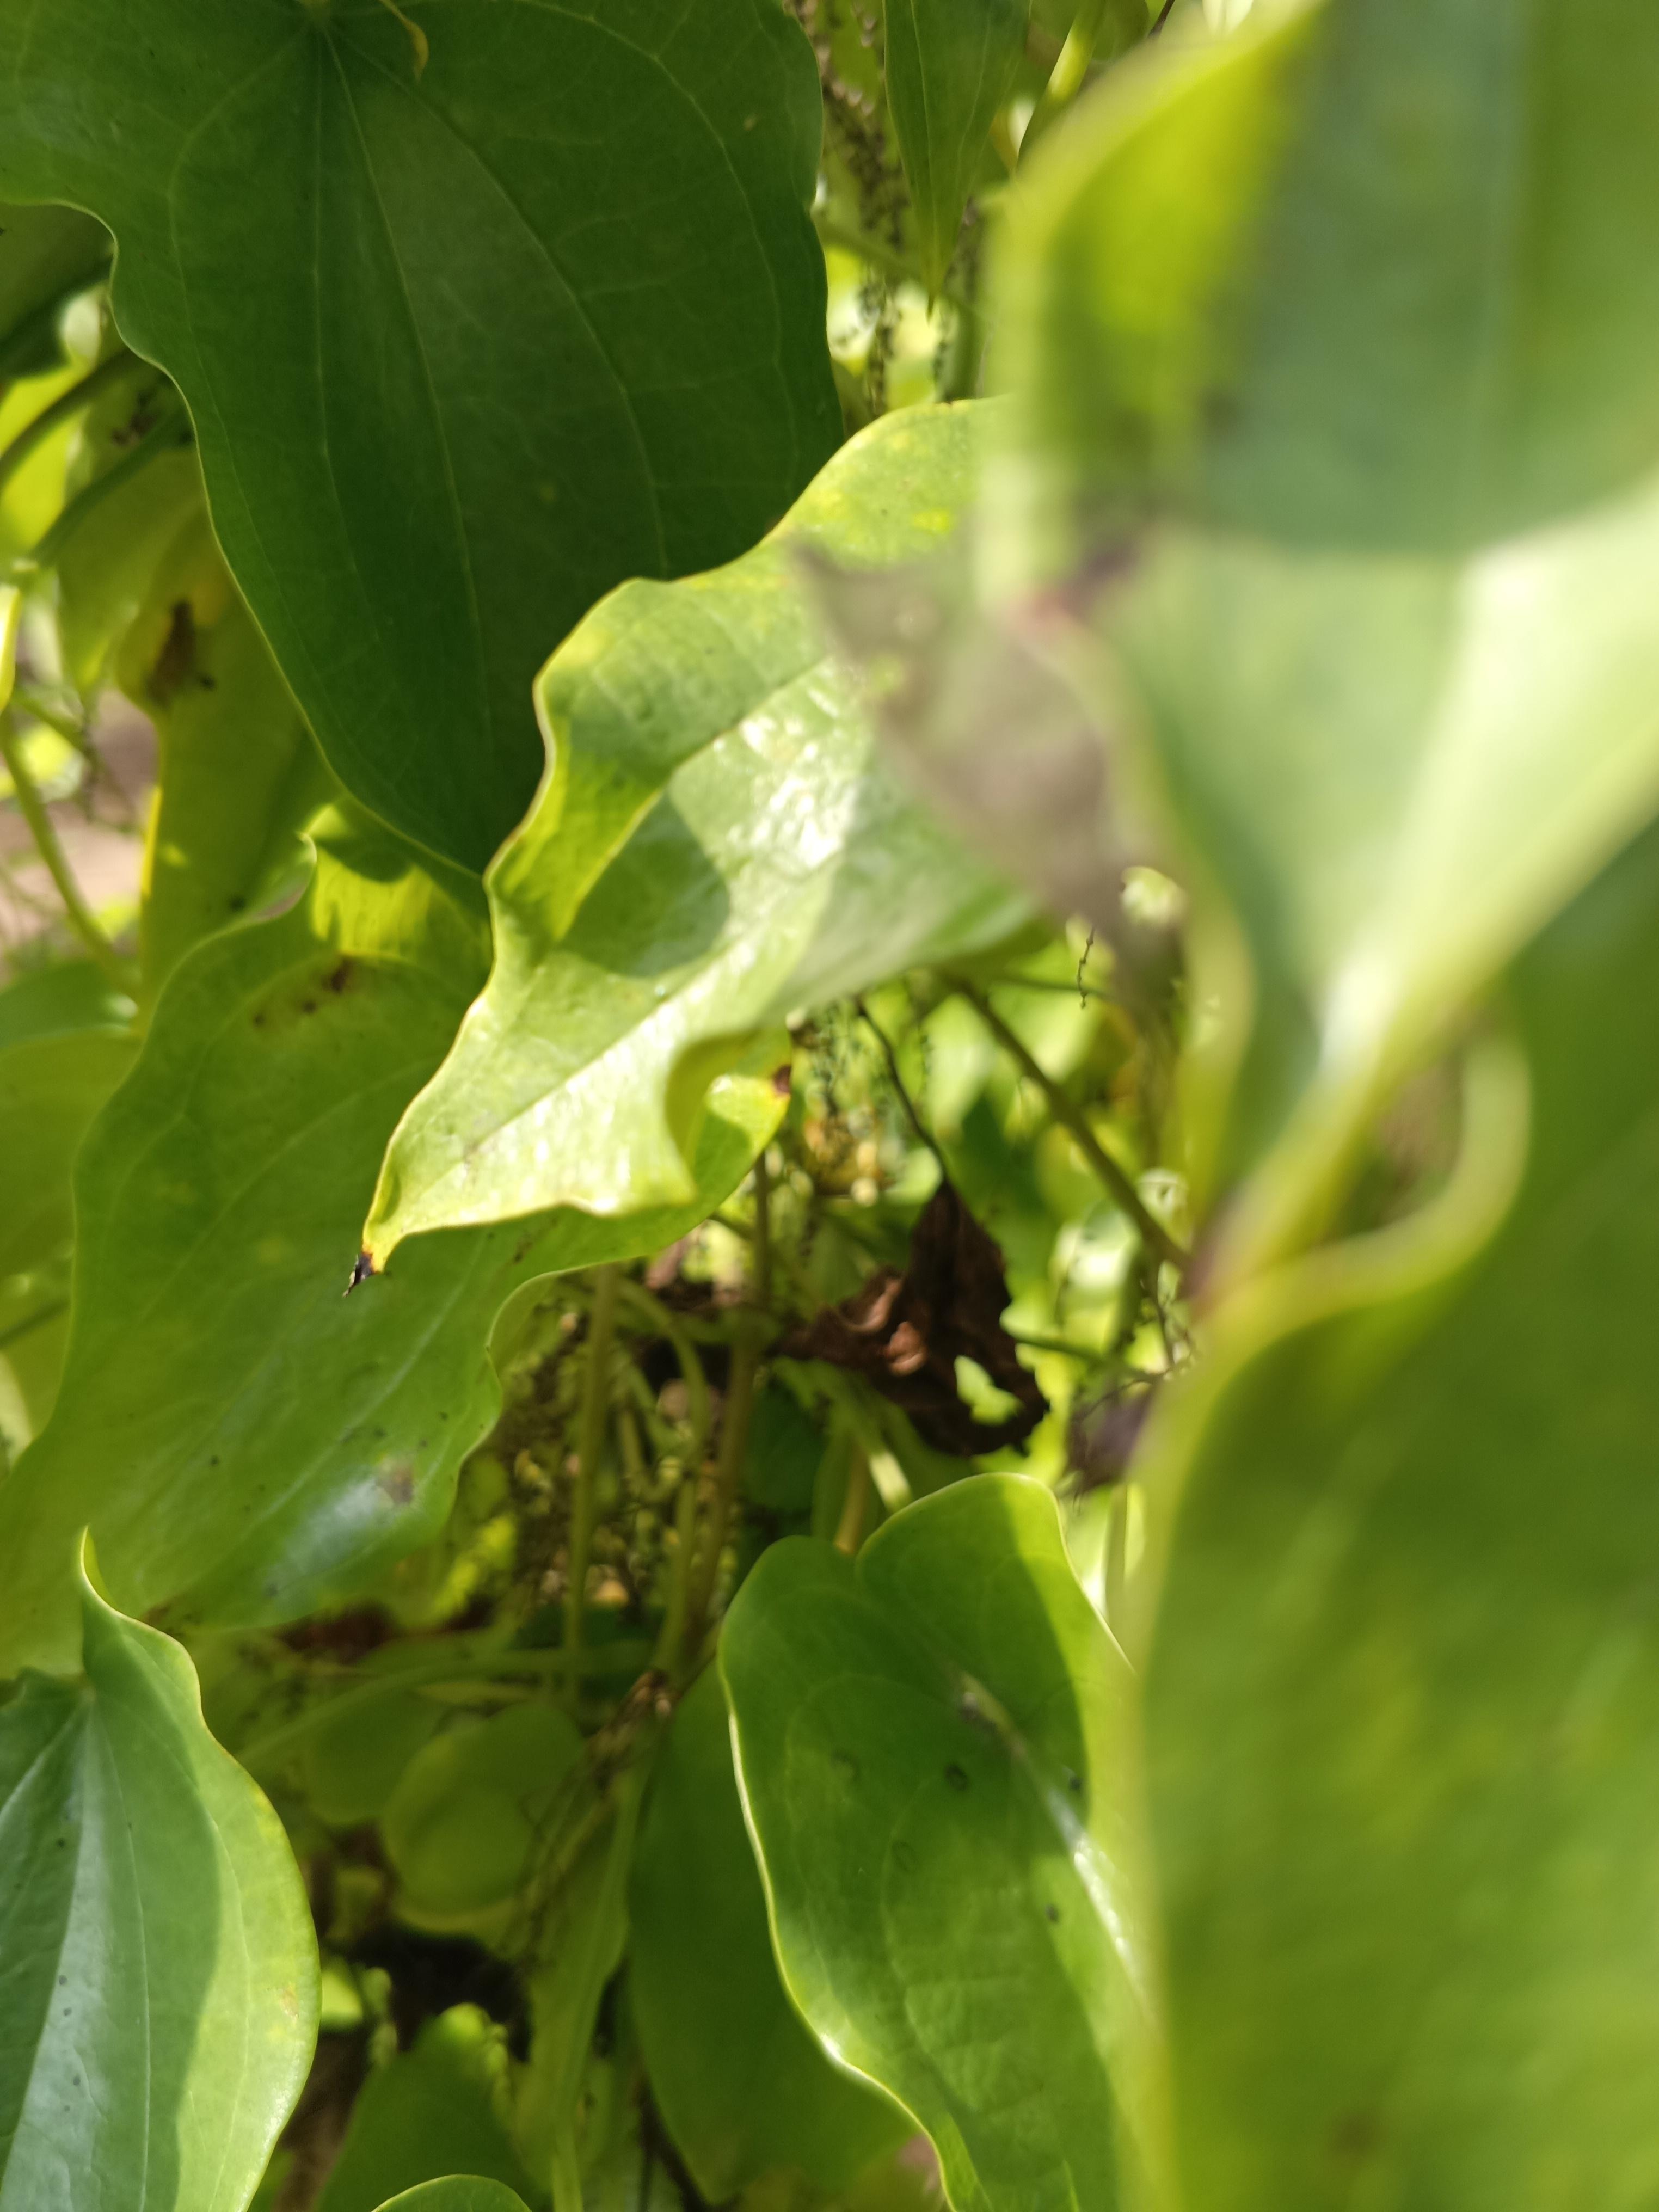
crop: yam
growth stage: vegetative
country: Nigeria
